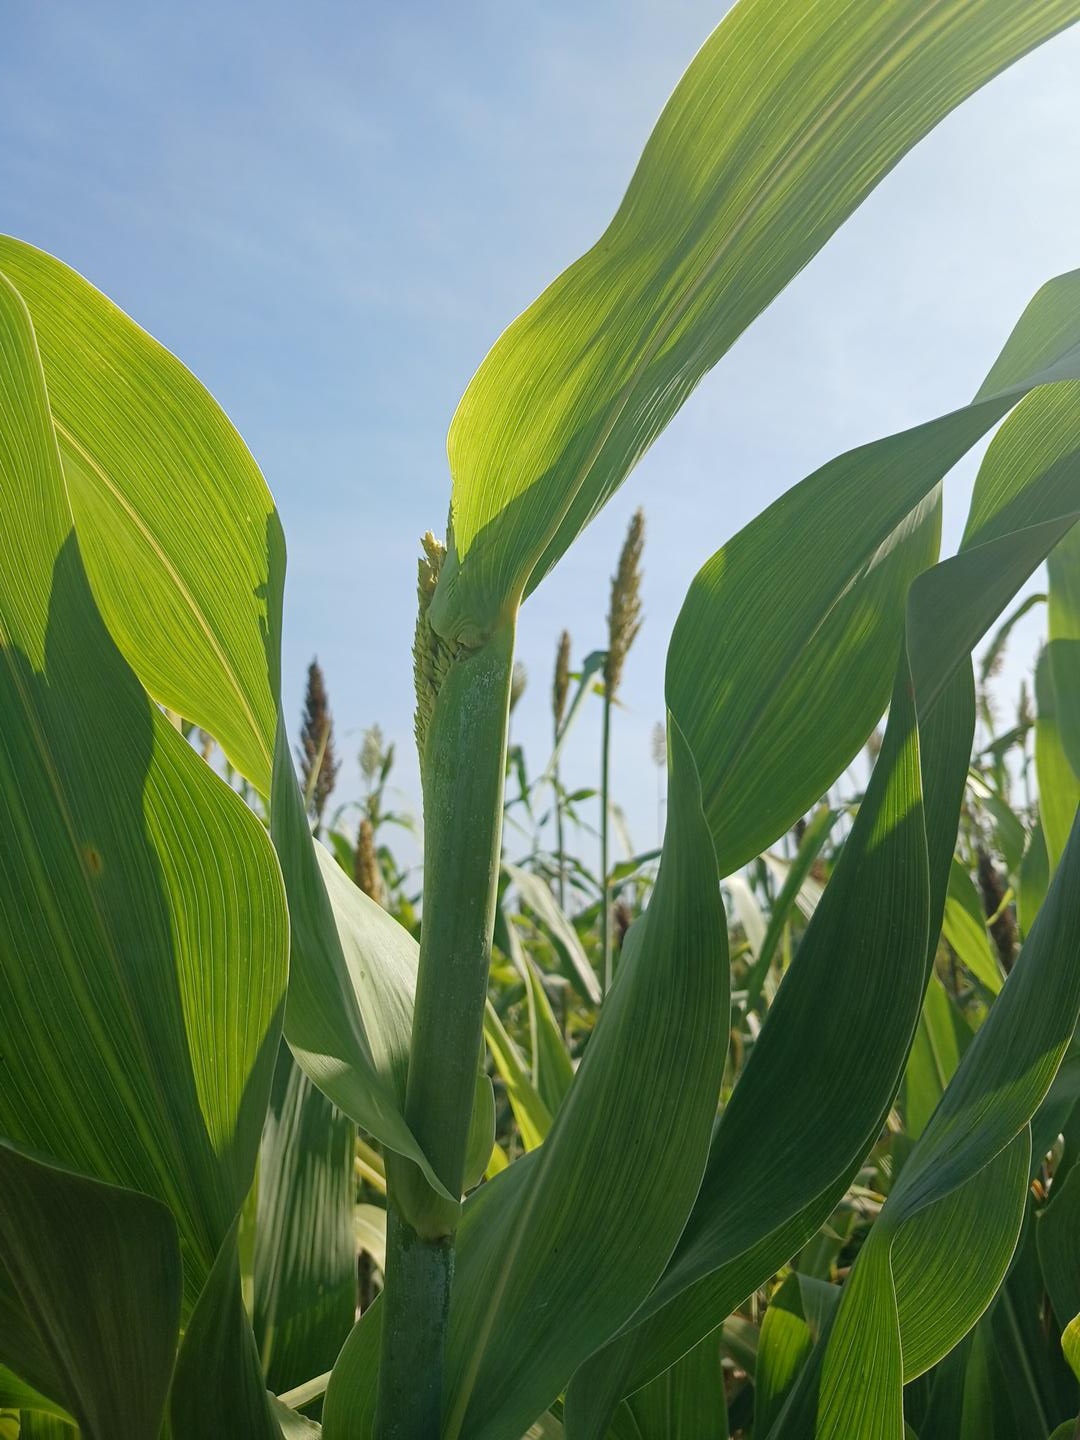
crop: sorghum
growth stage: heading tuber
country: Senegal
